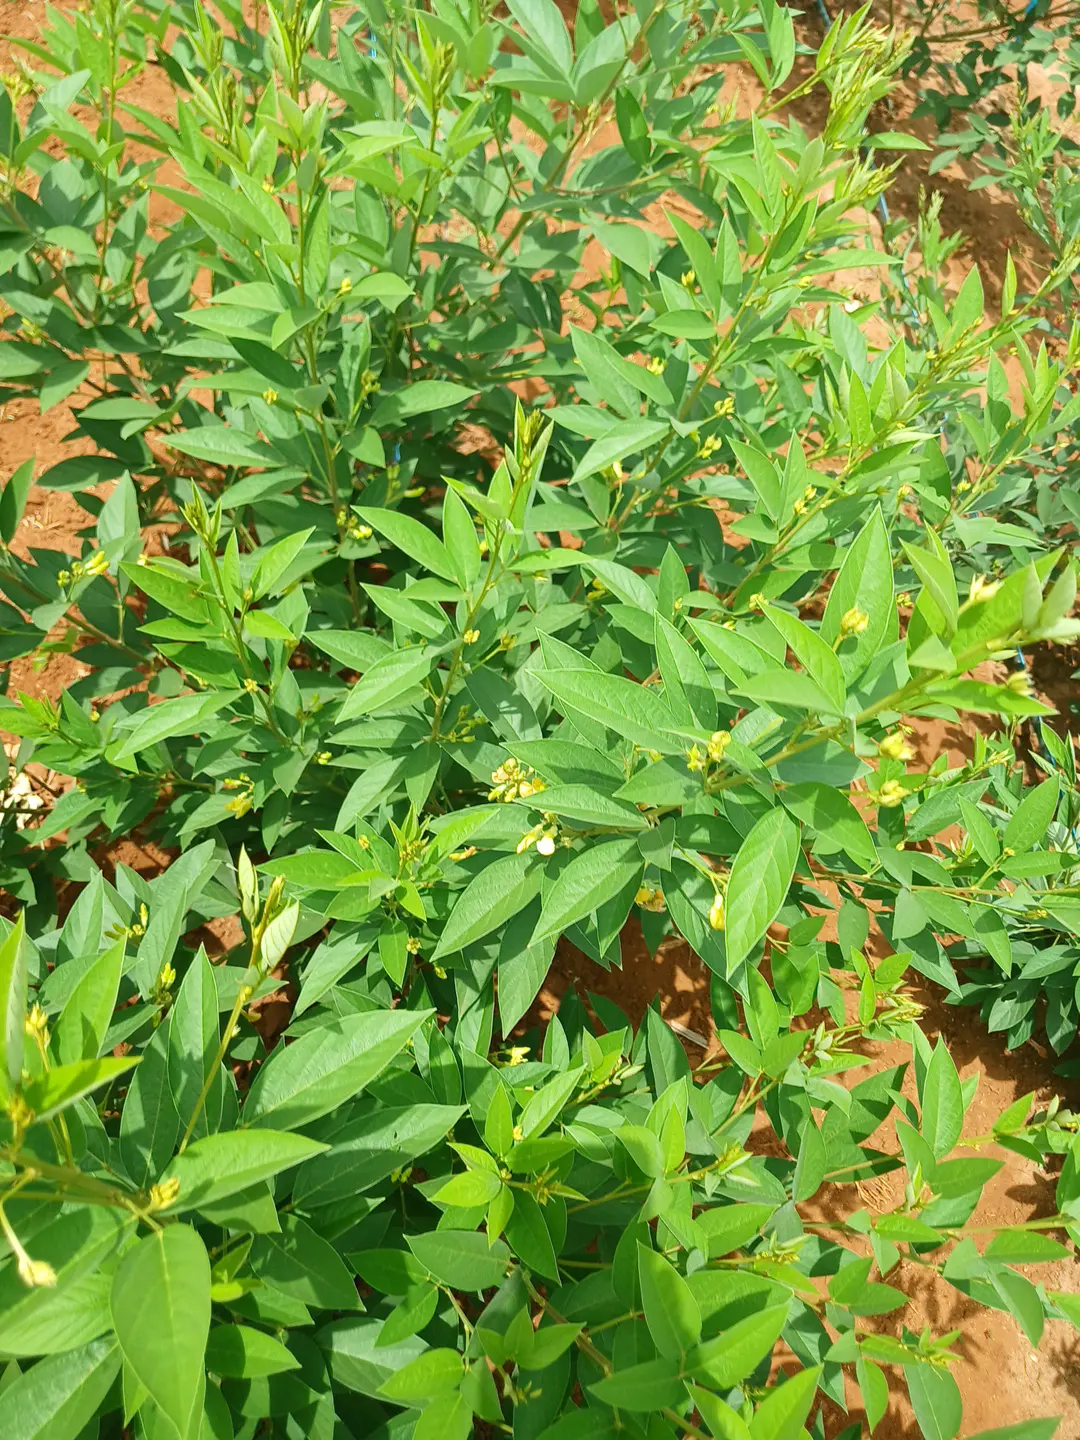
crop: pigeonpea
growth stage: vegetative
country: Kenya
